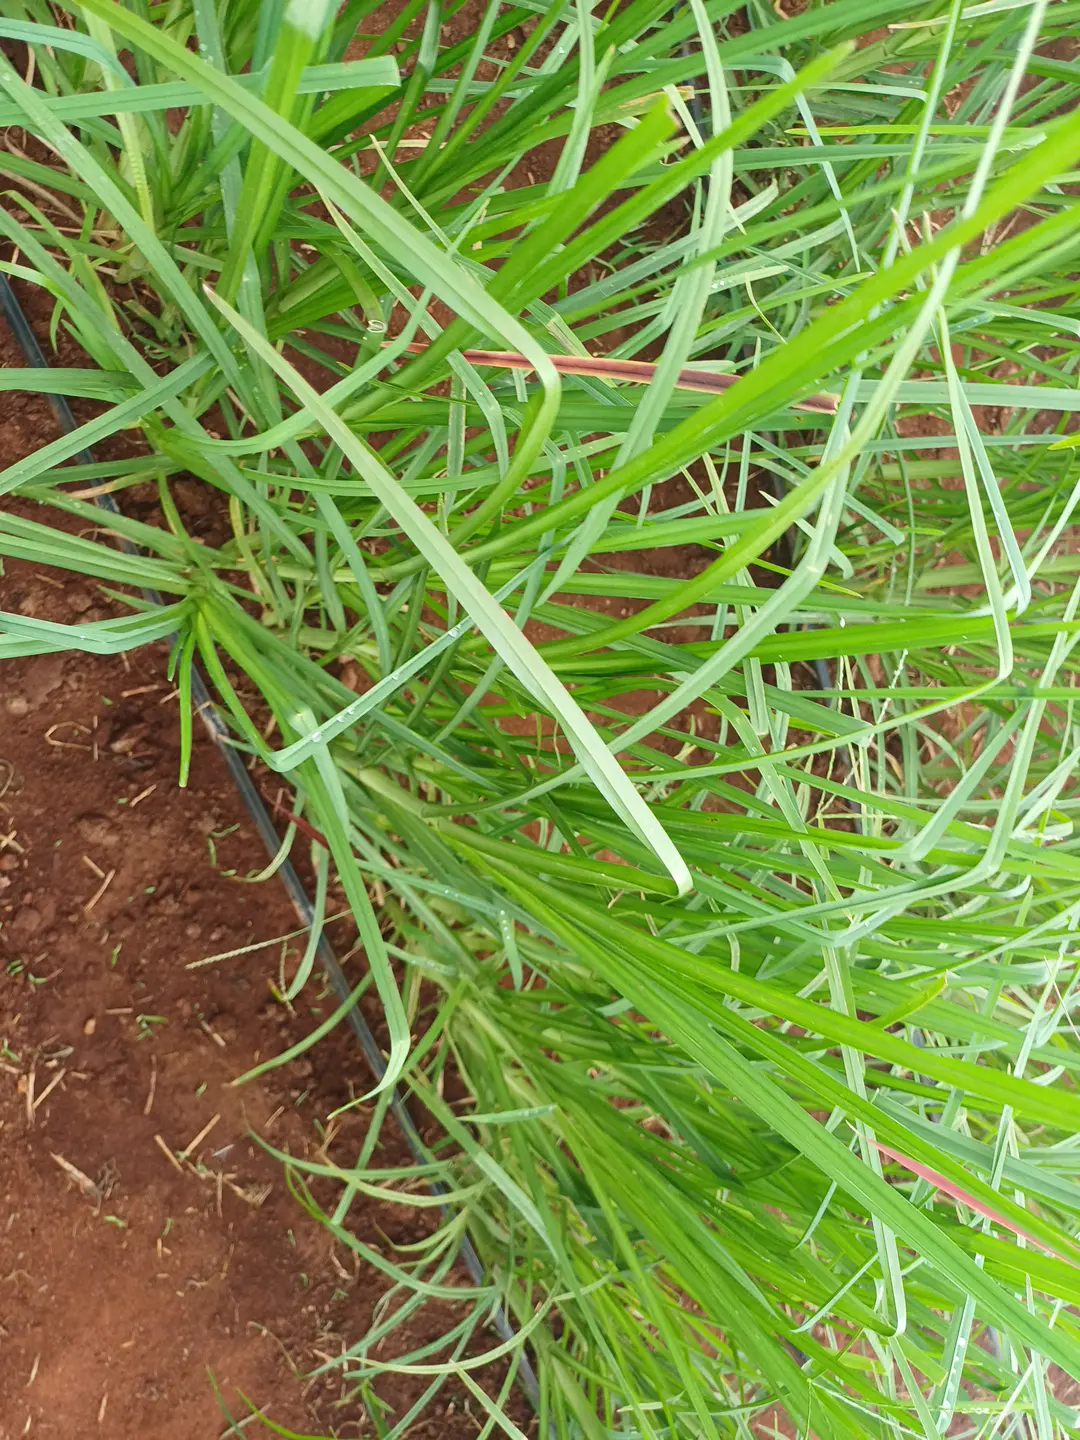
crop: finger millet
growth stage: vegetative
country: Kenya
